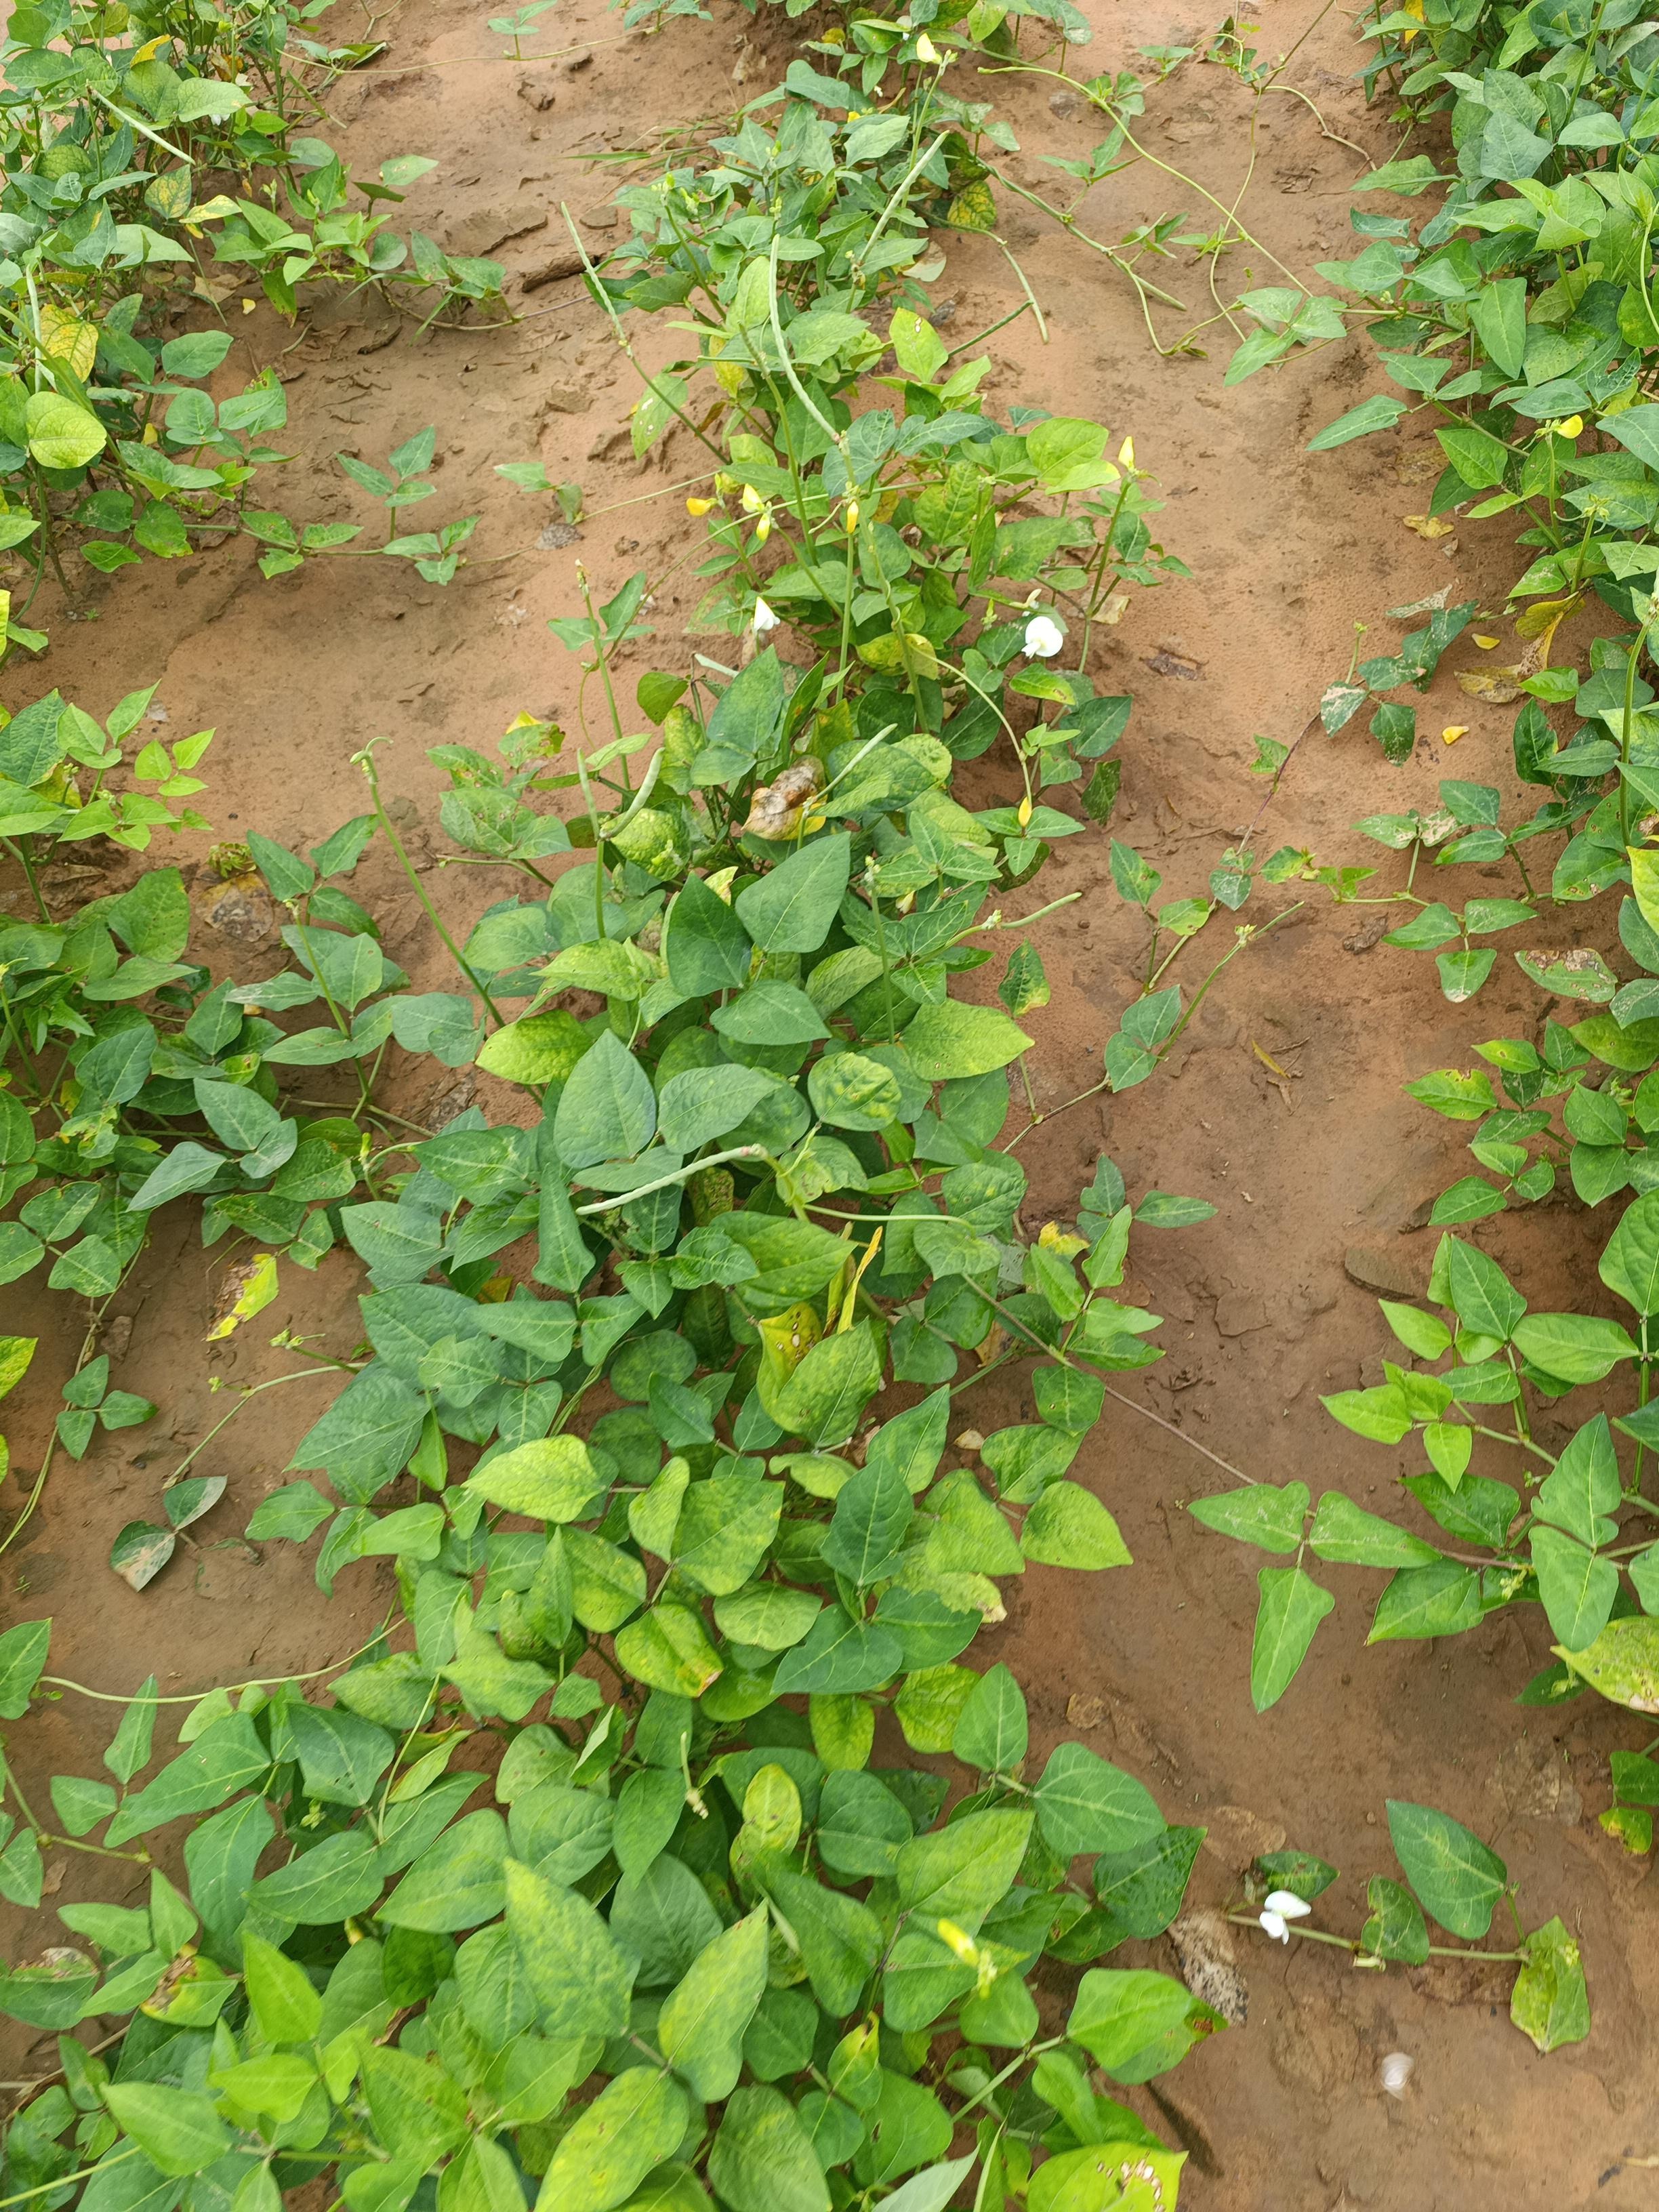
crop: cowpea
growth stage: development pod
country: Nigeria
